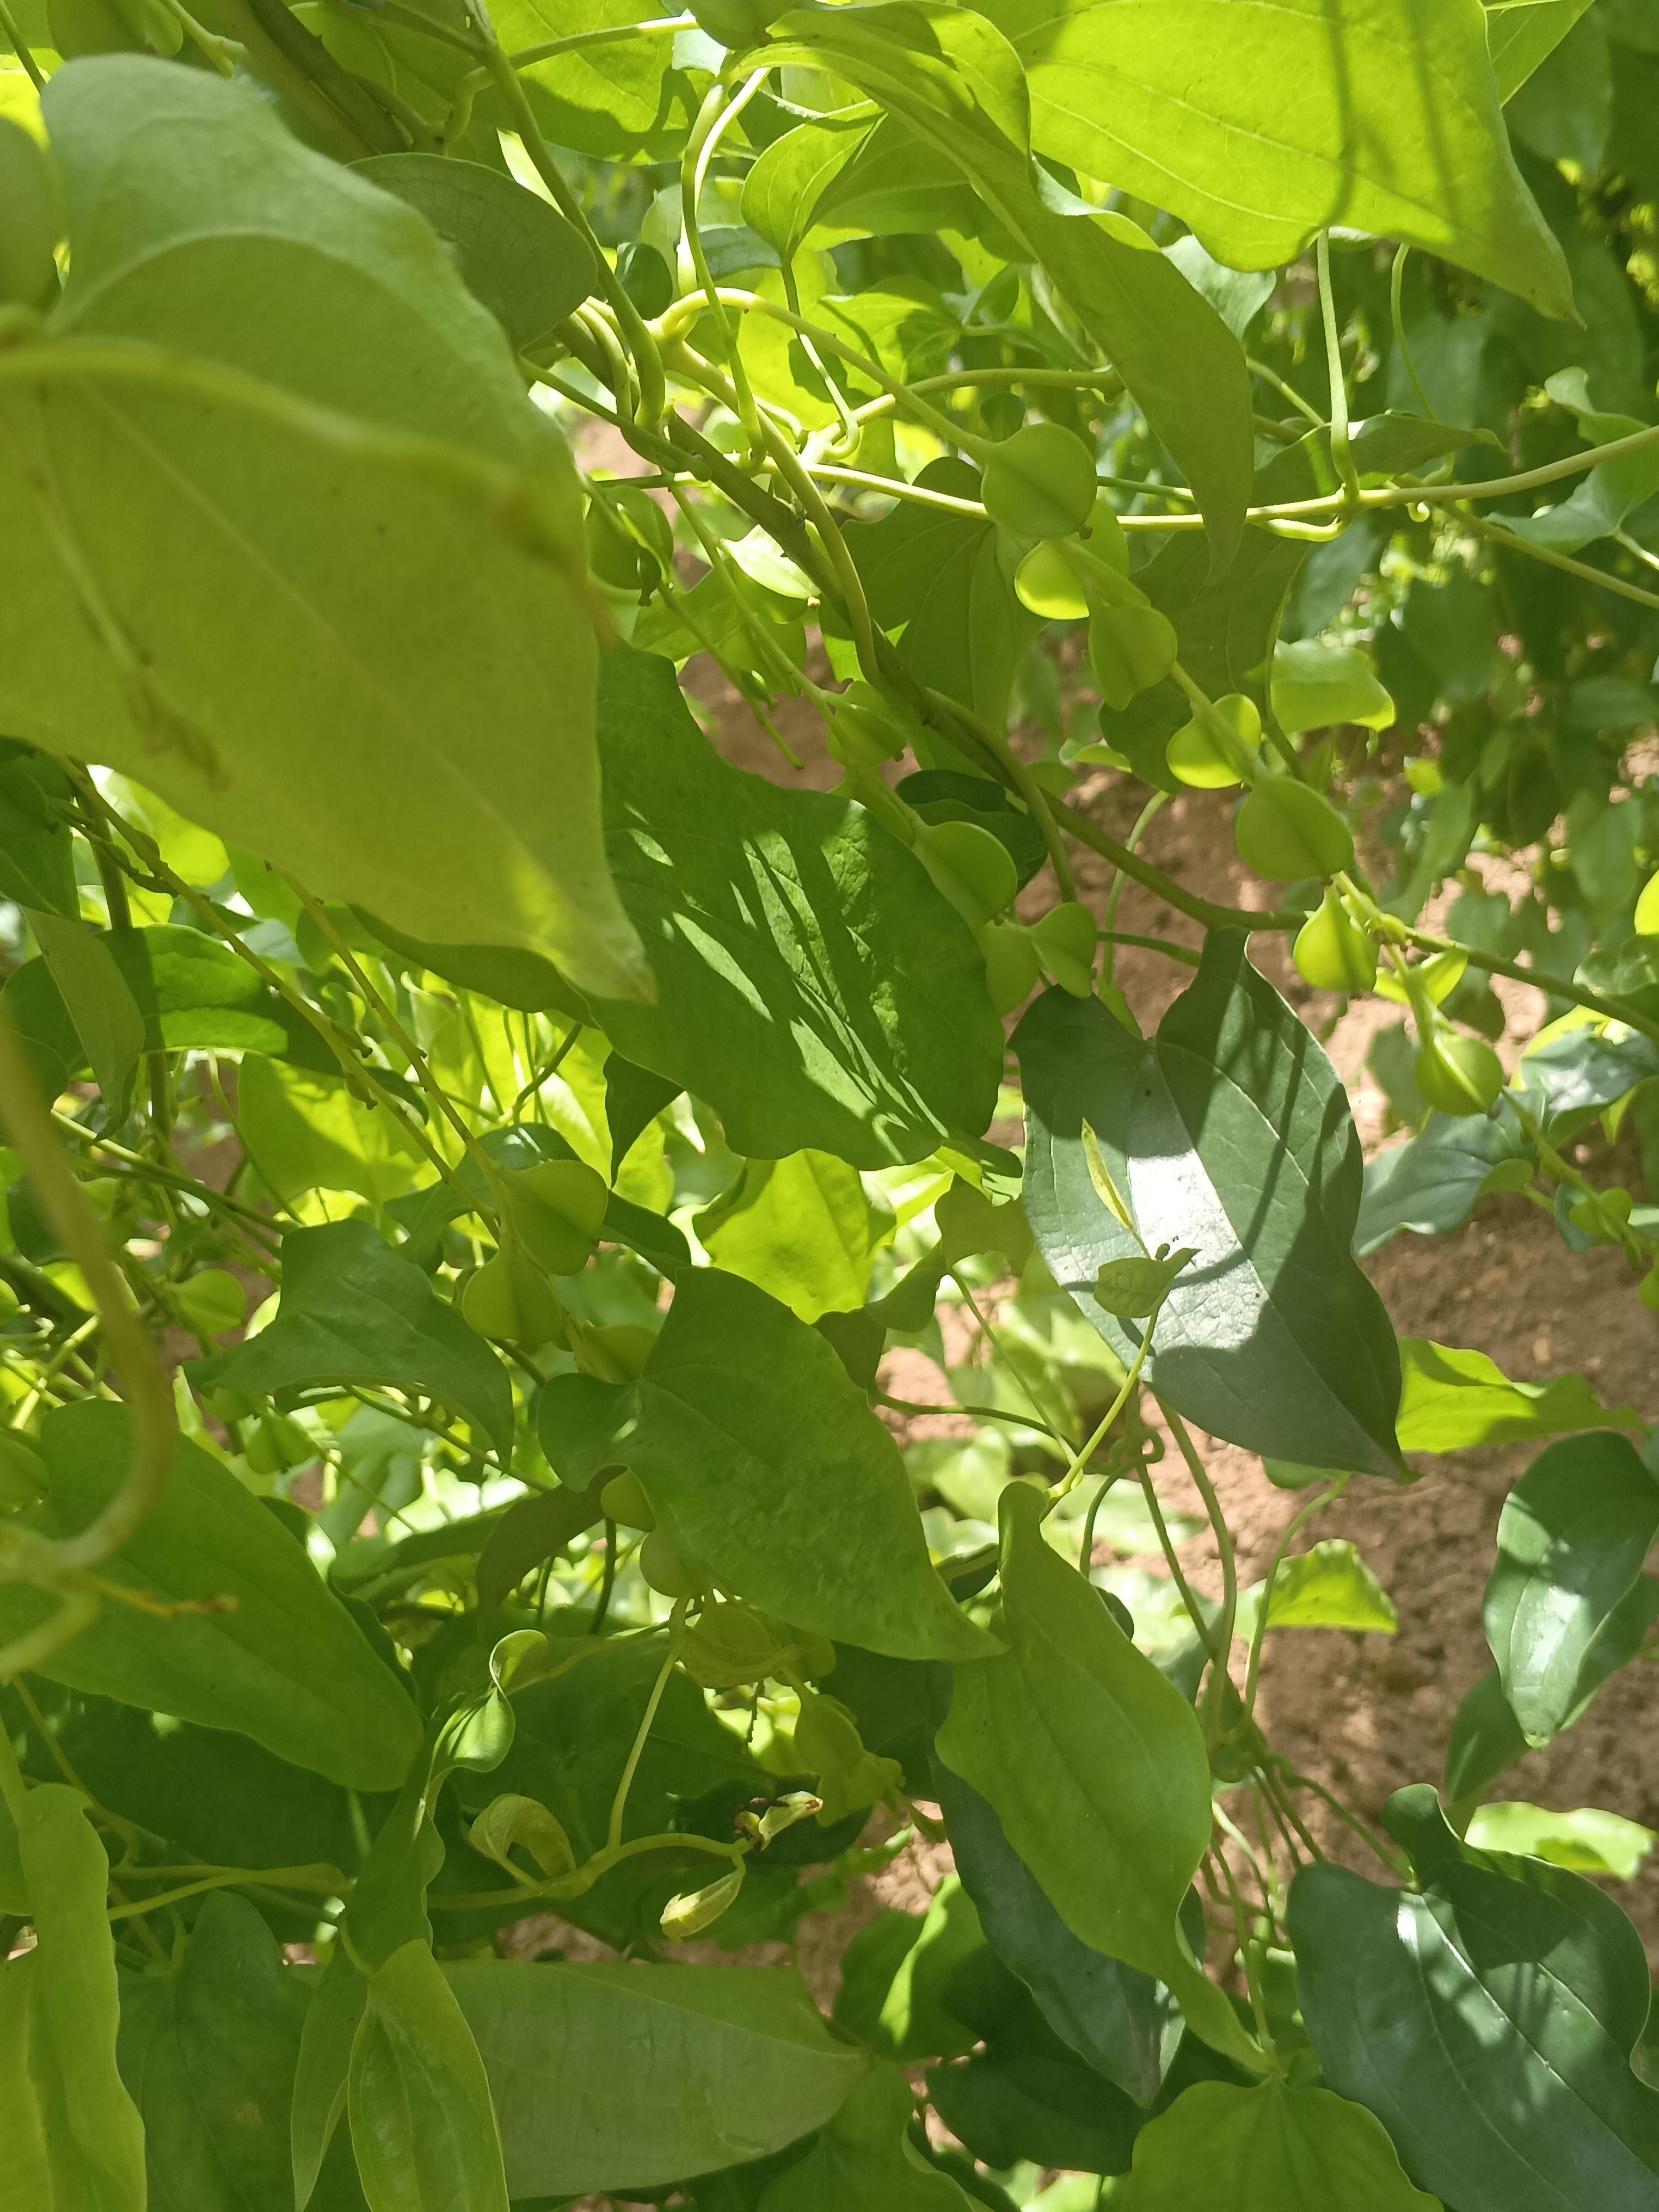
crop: yam
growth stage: flowering
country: Nigeria
